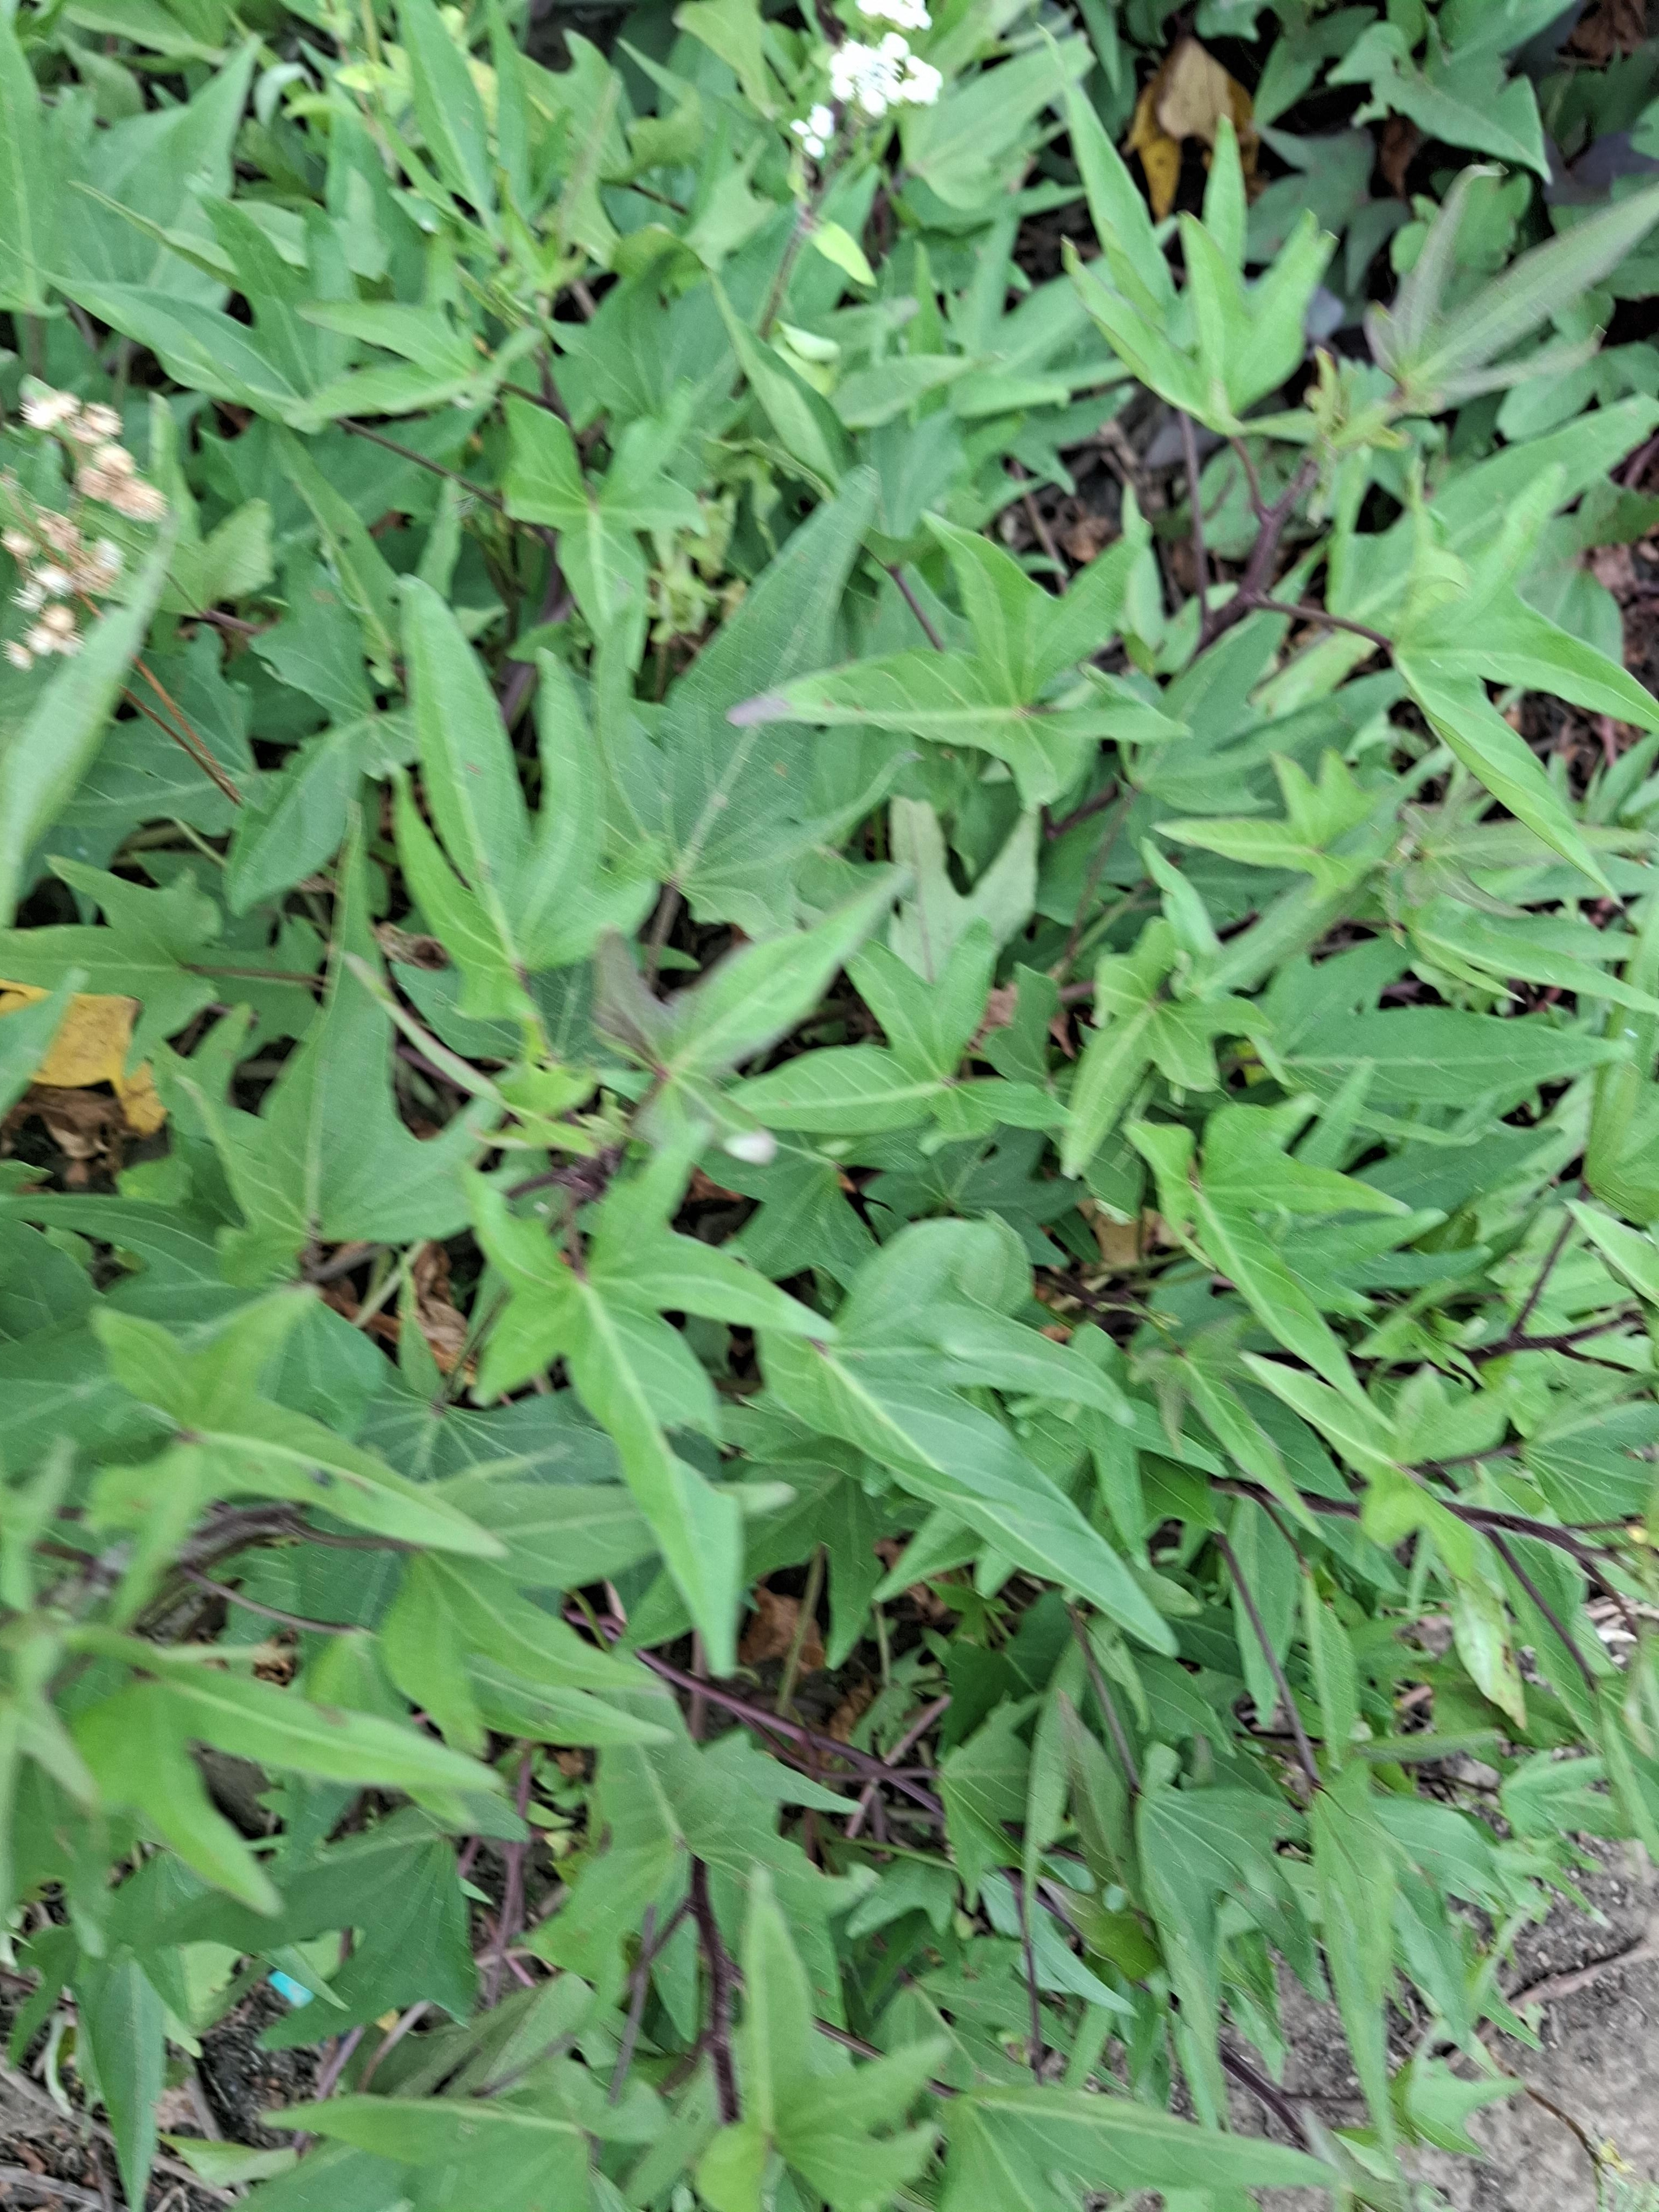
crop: sweet potato
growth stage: flowering
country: Tanzania
